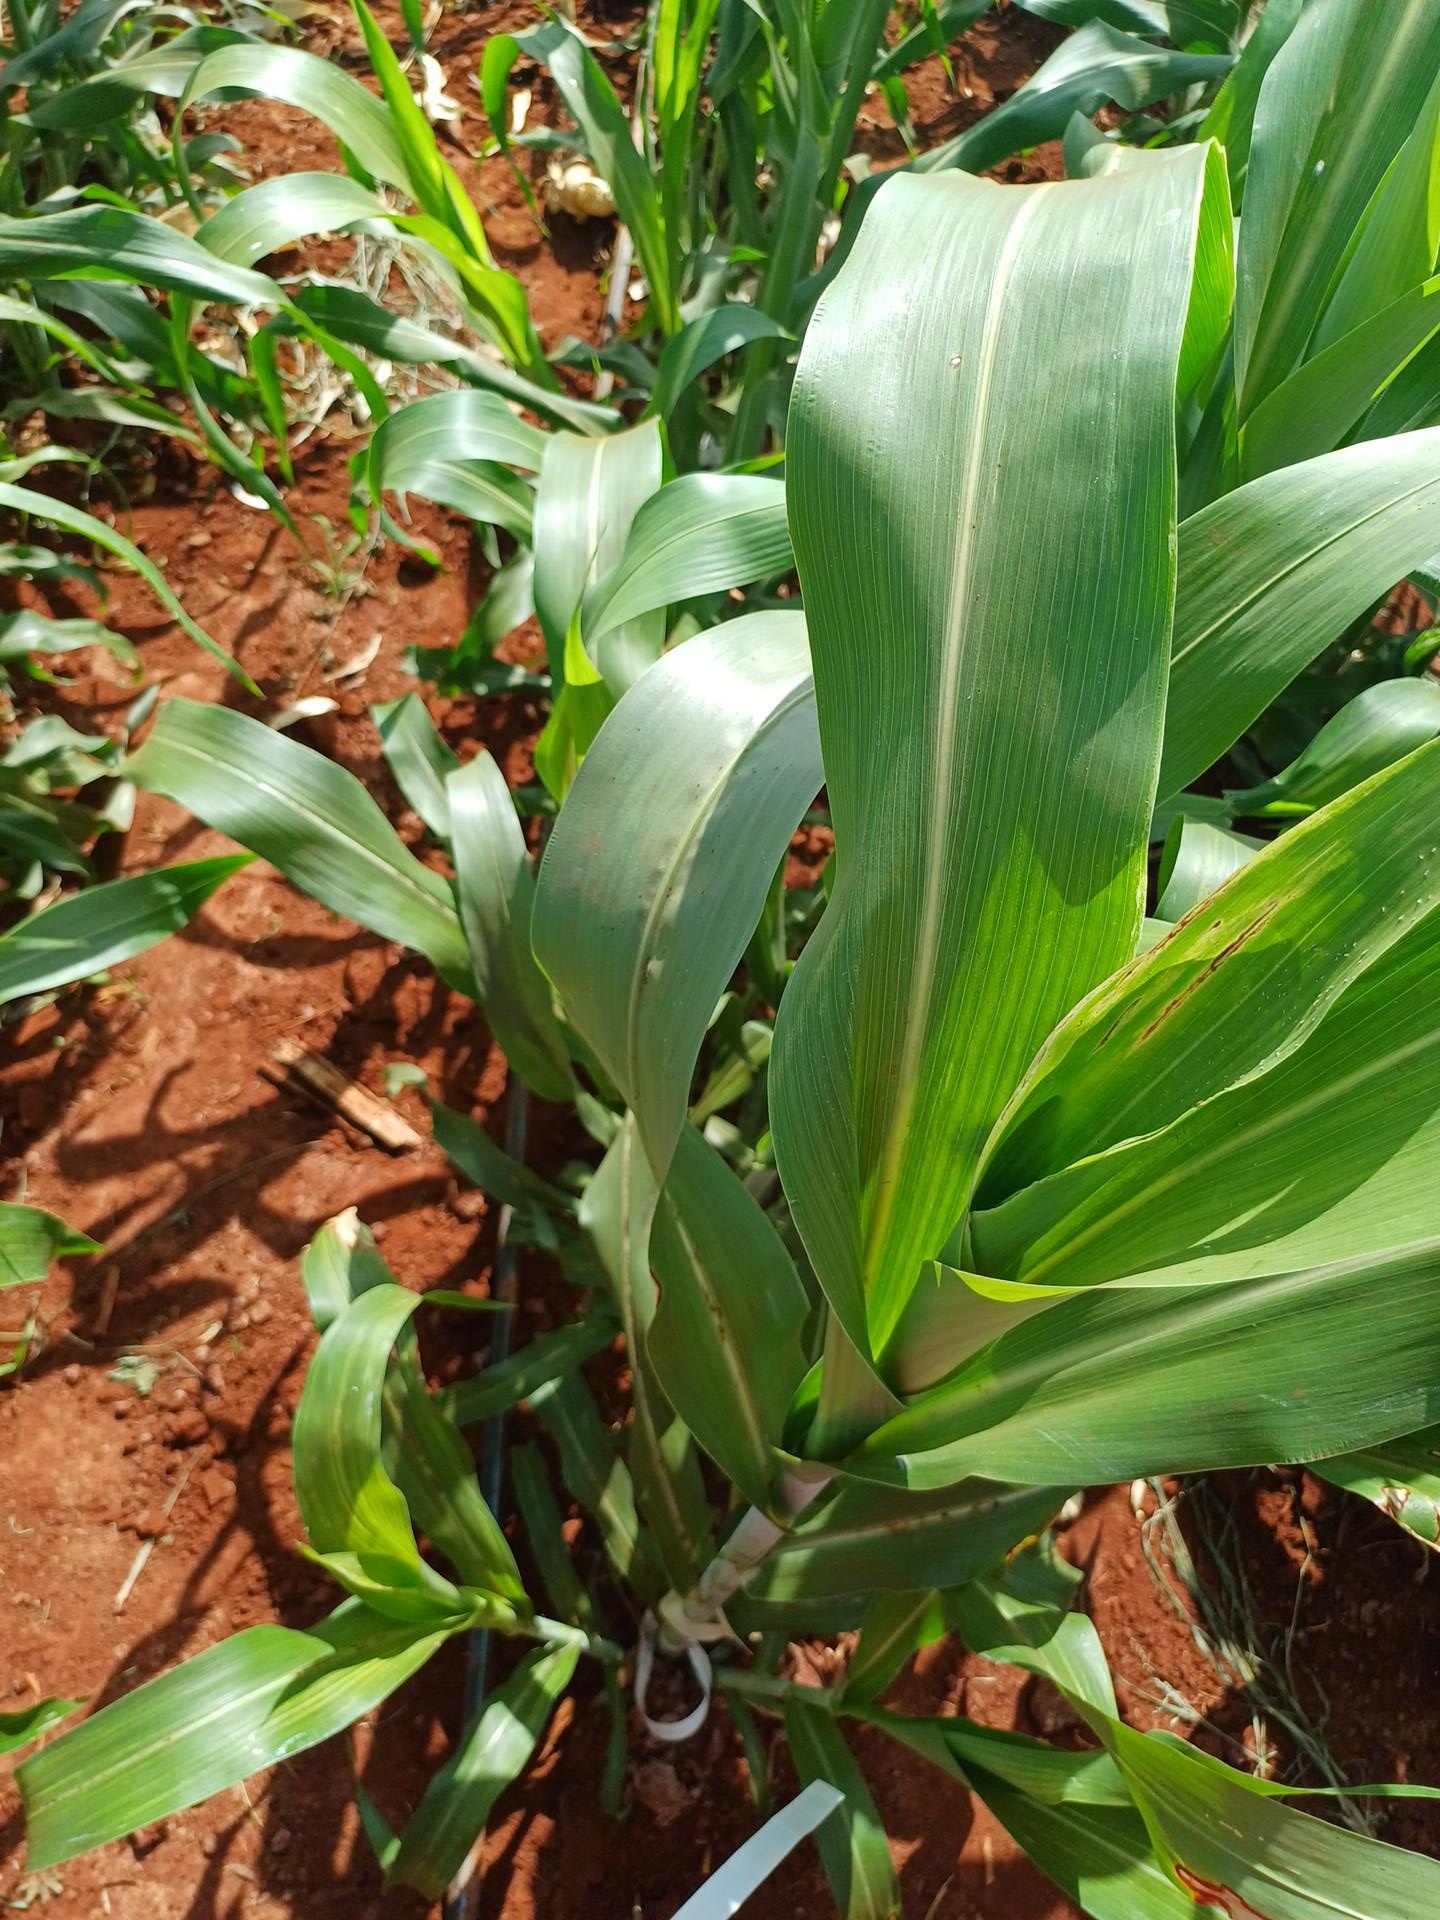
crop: sorghum
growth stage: vegetative
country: Kenya
